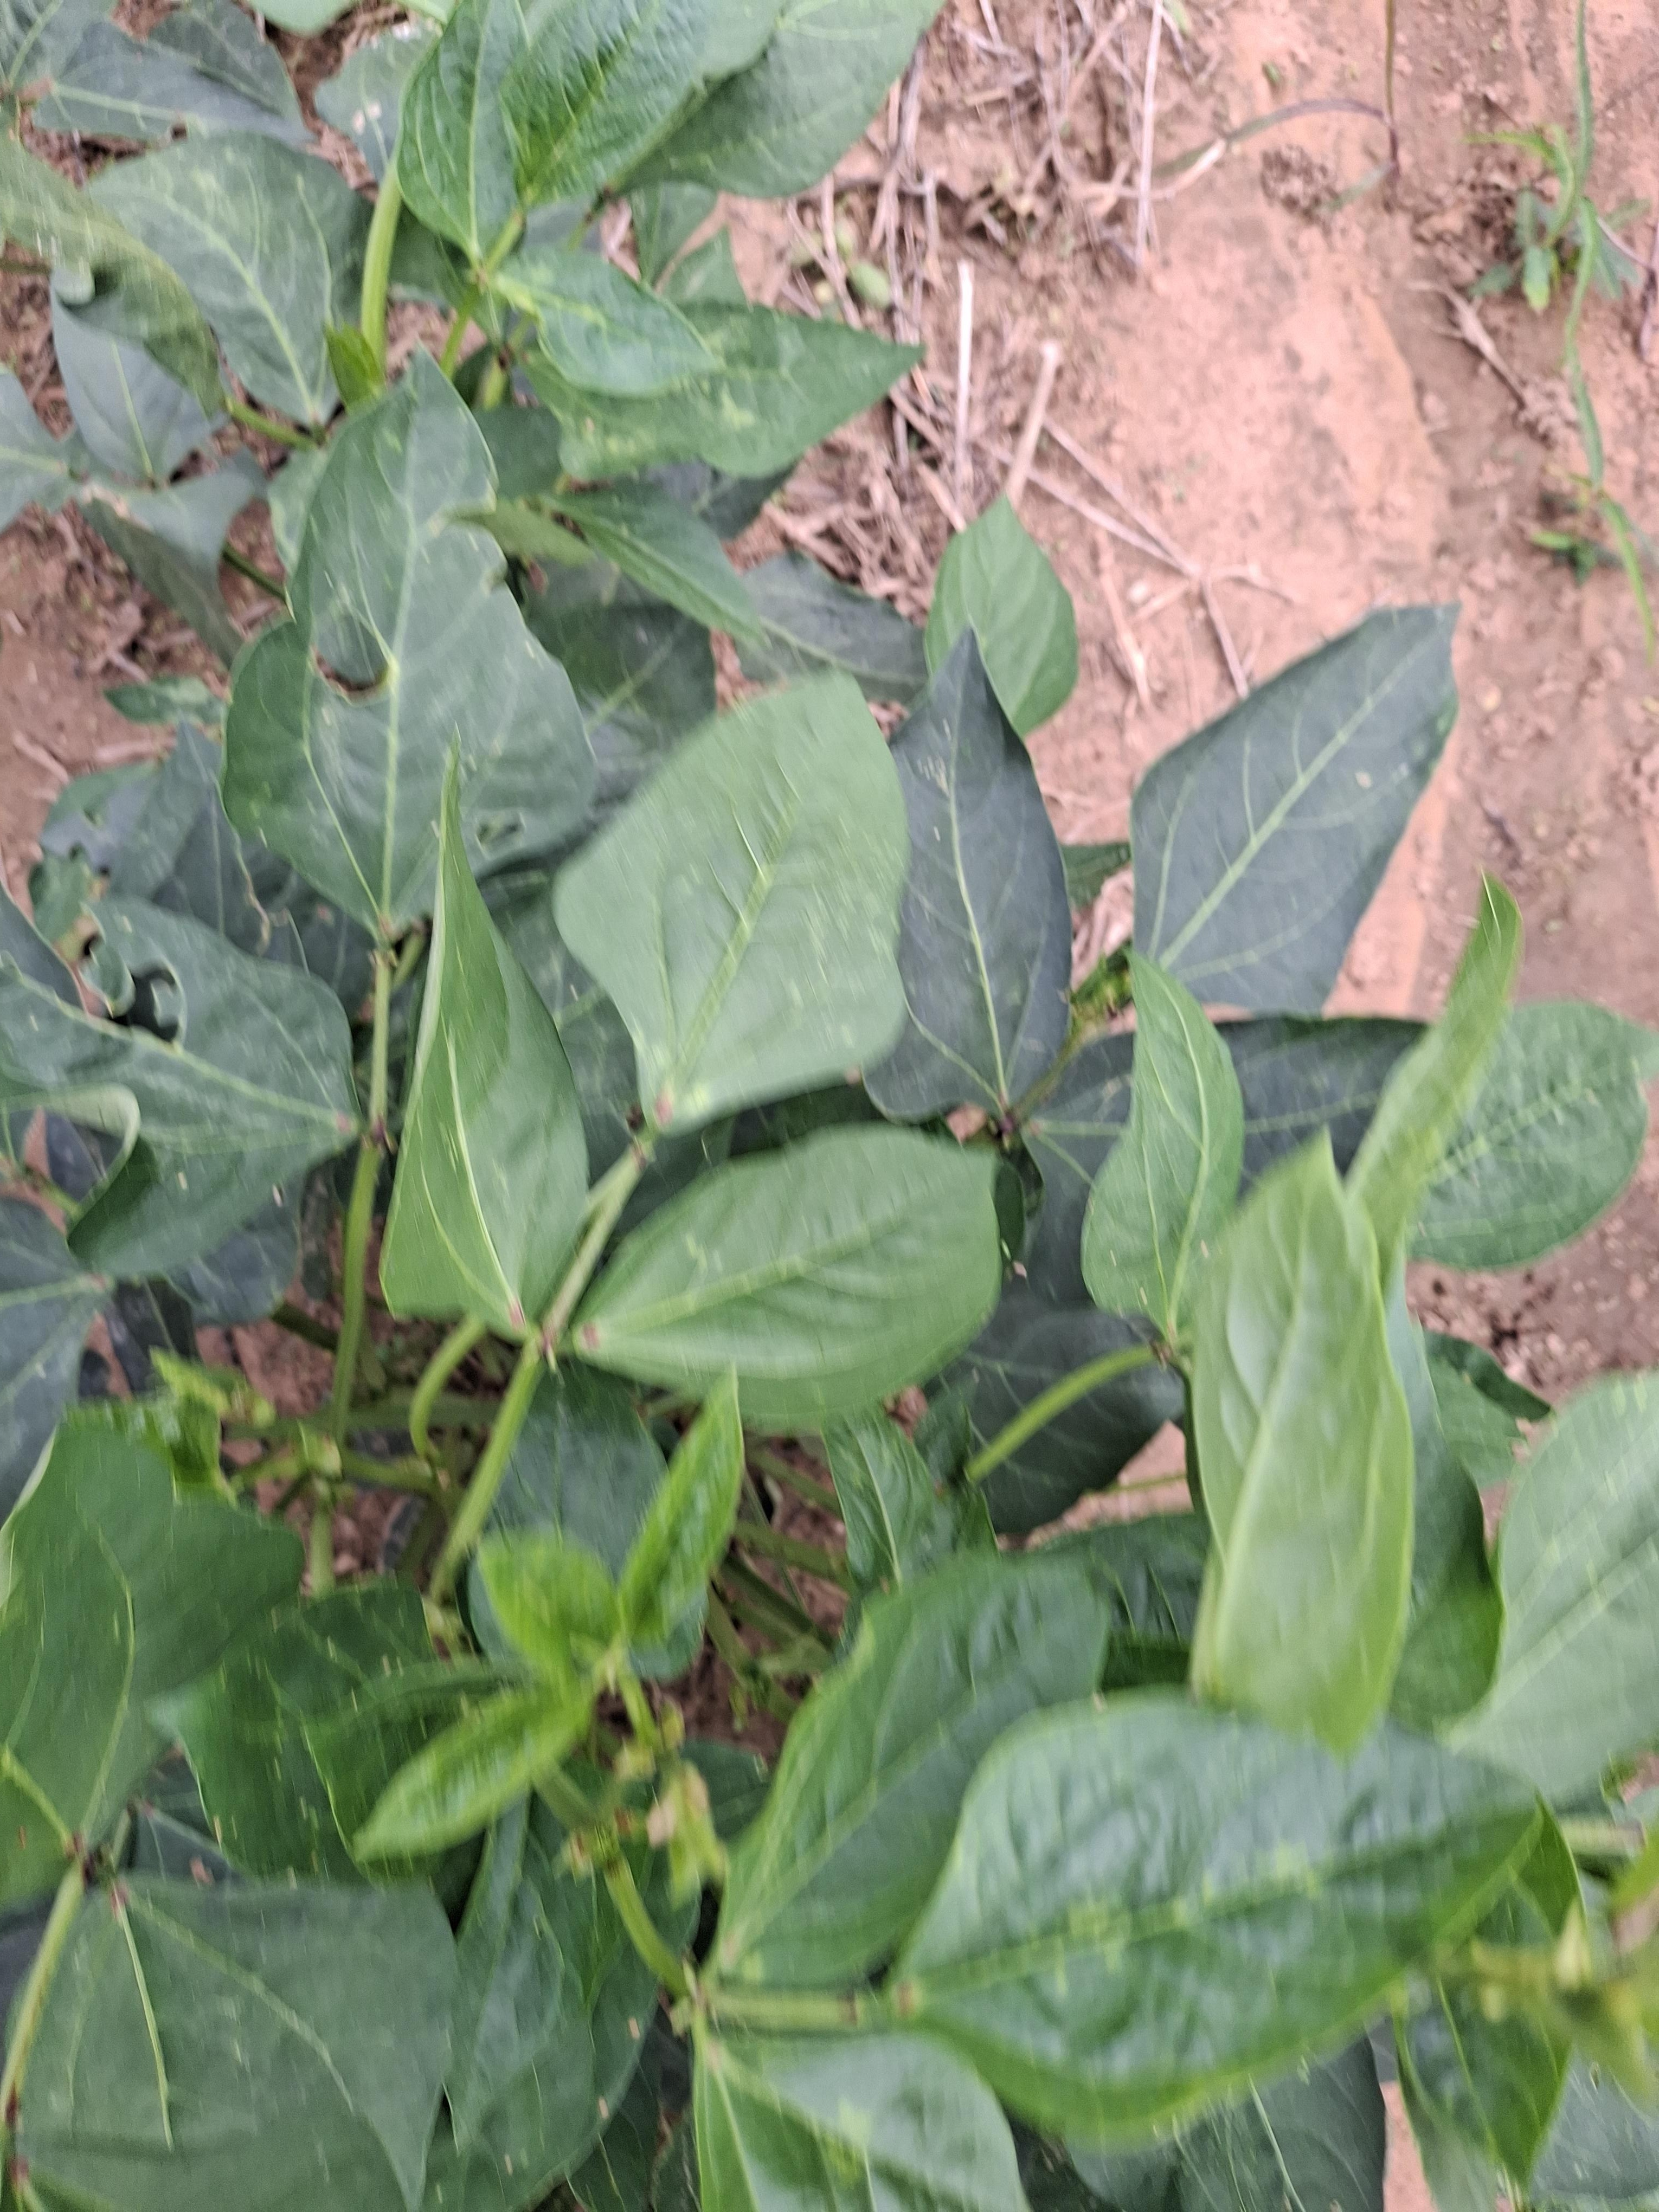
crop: cowpea
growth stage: vegetative
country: Nigeria
